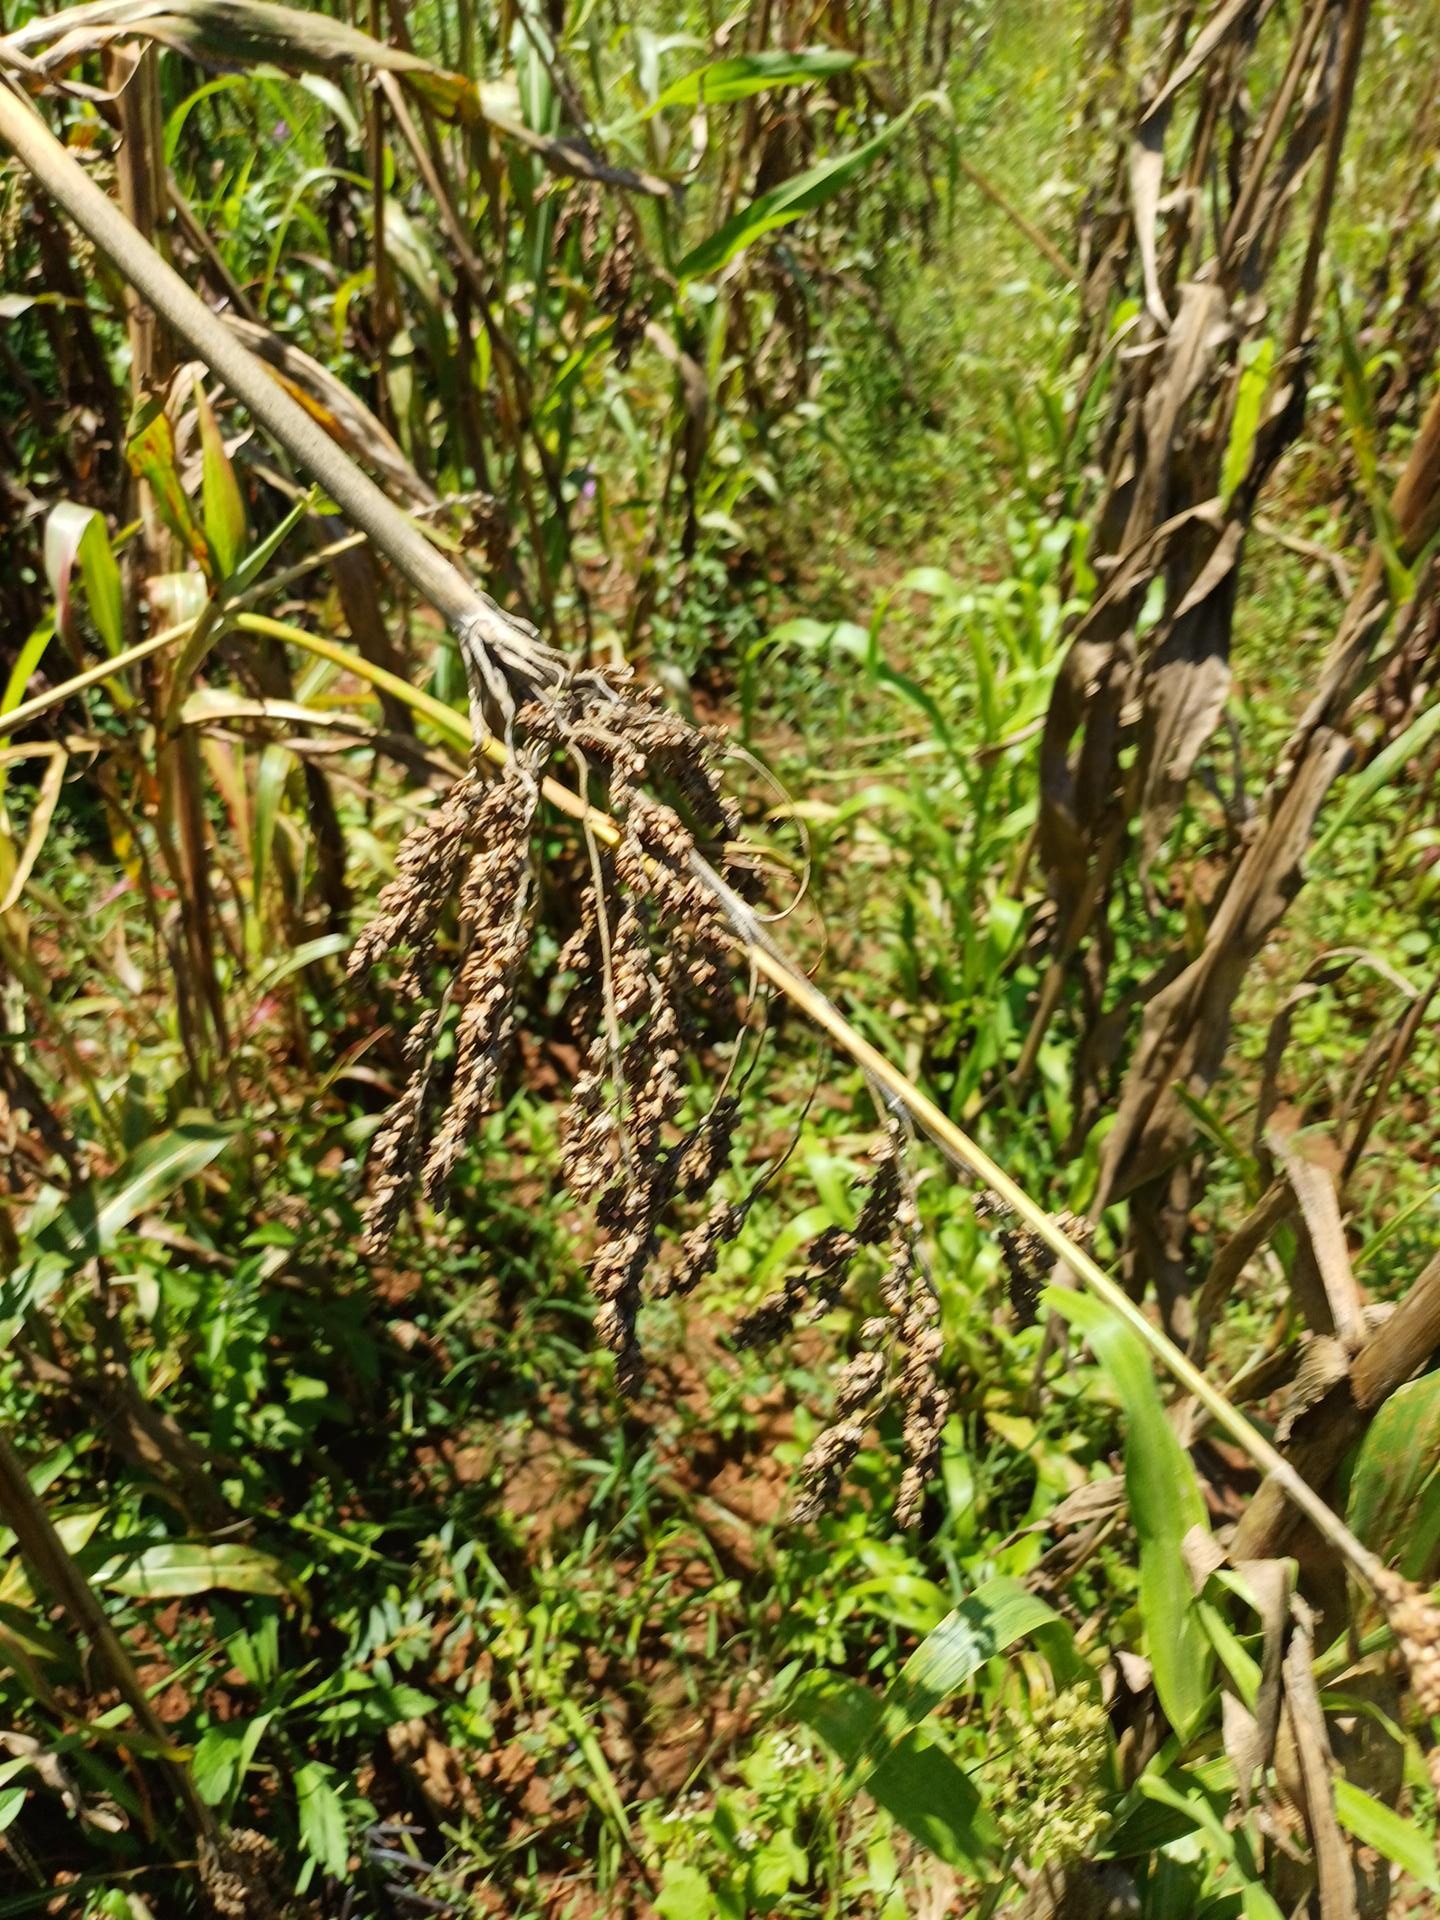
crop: sorghum
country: Kenya
